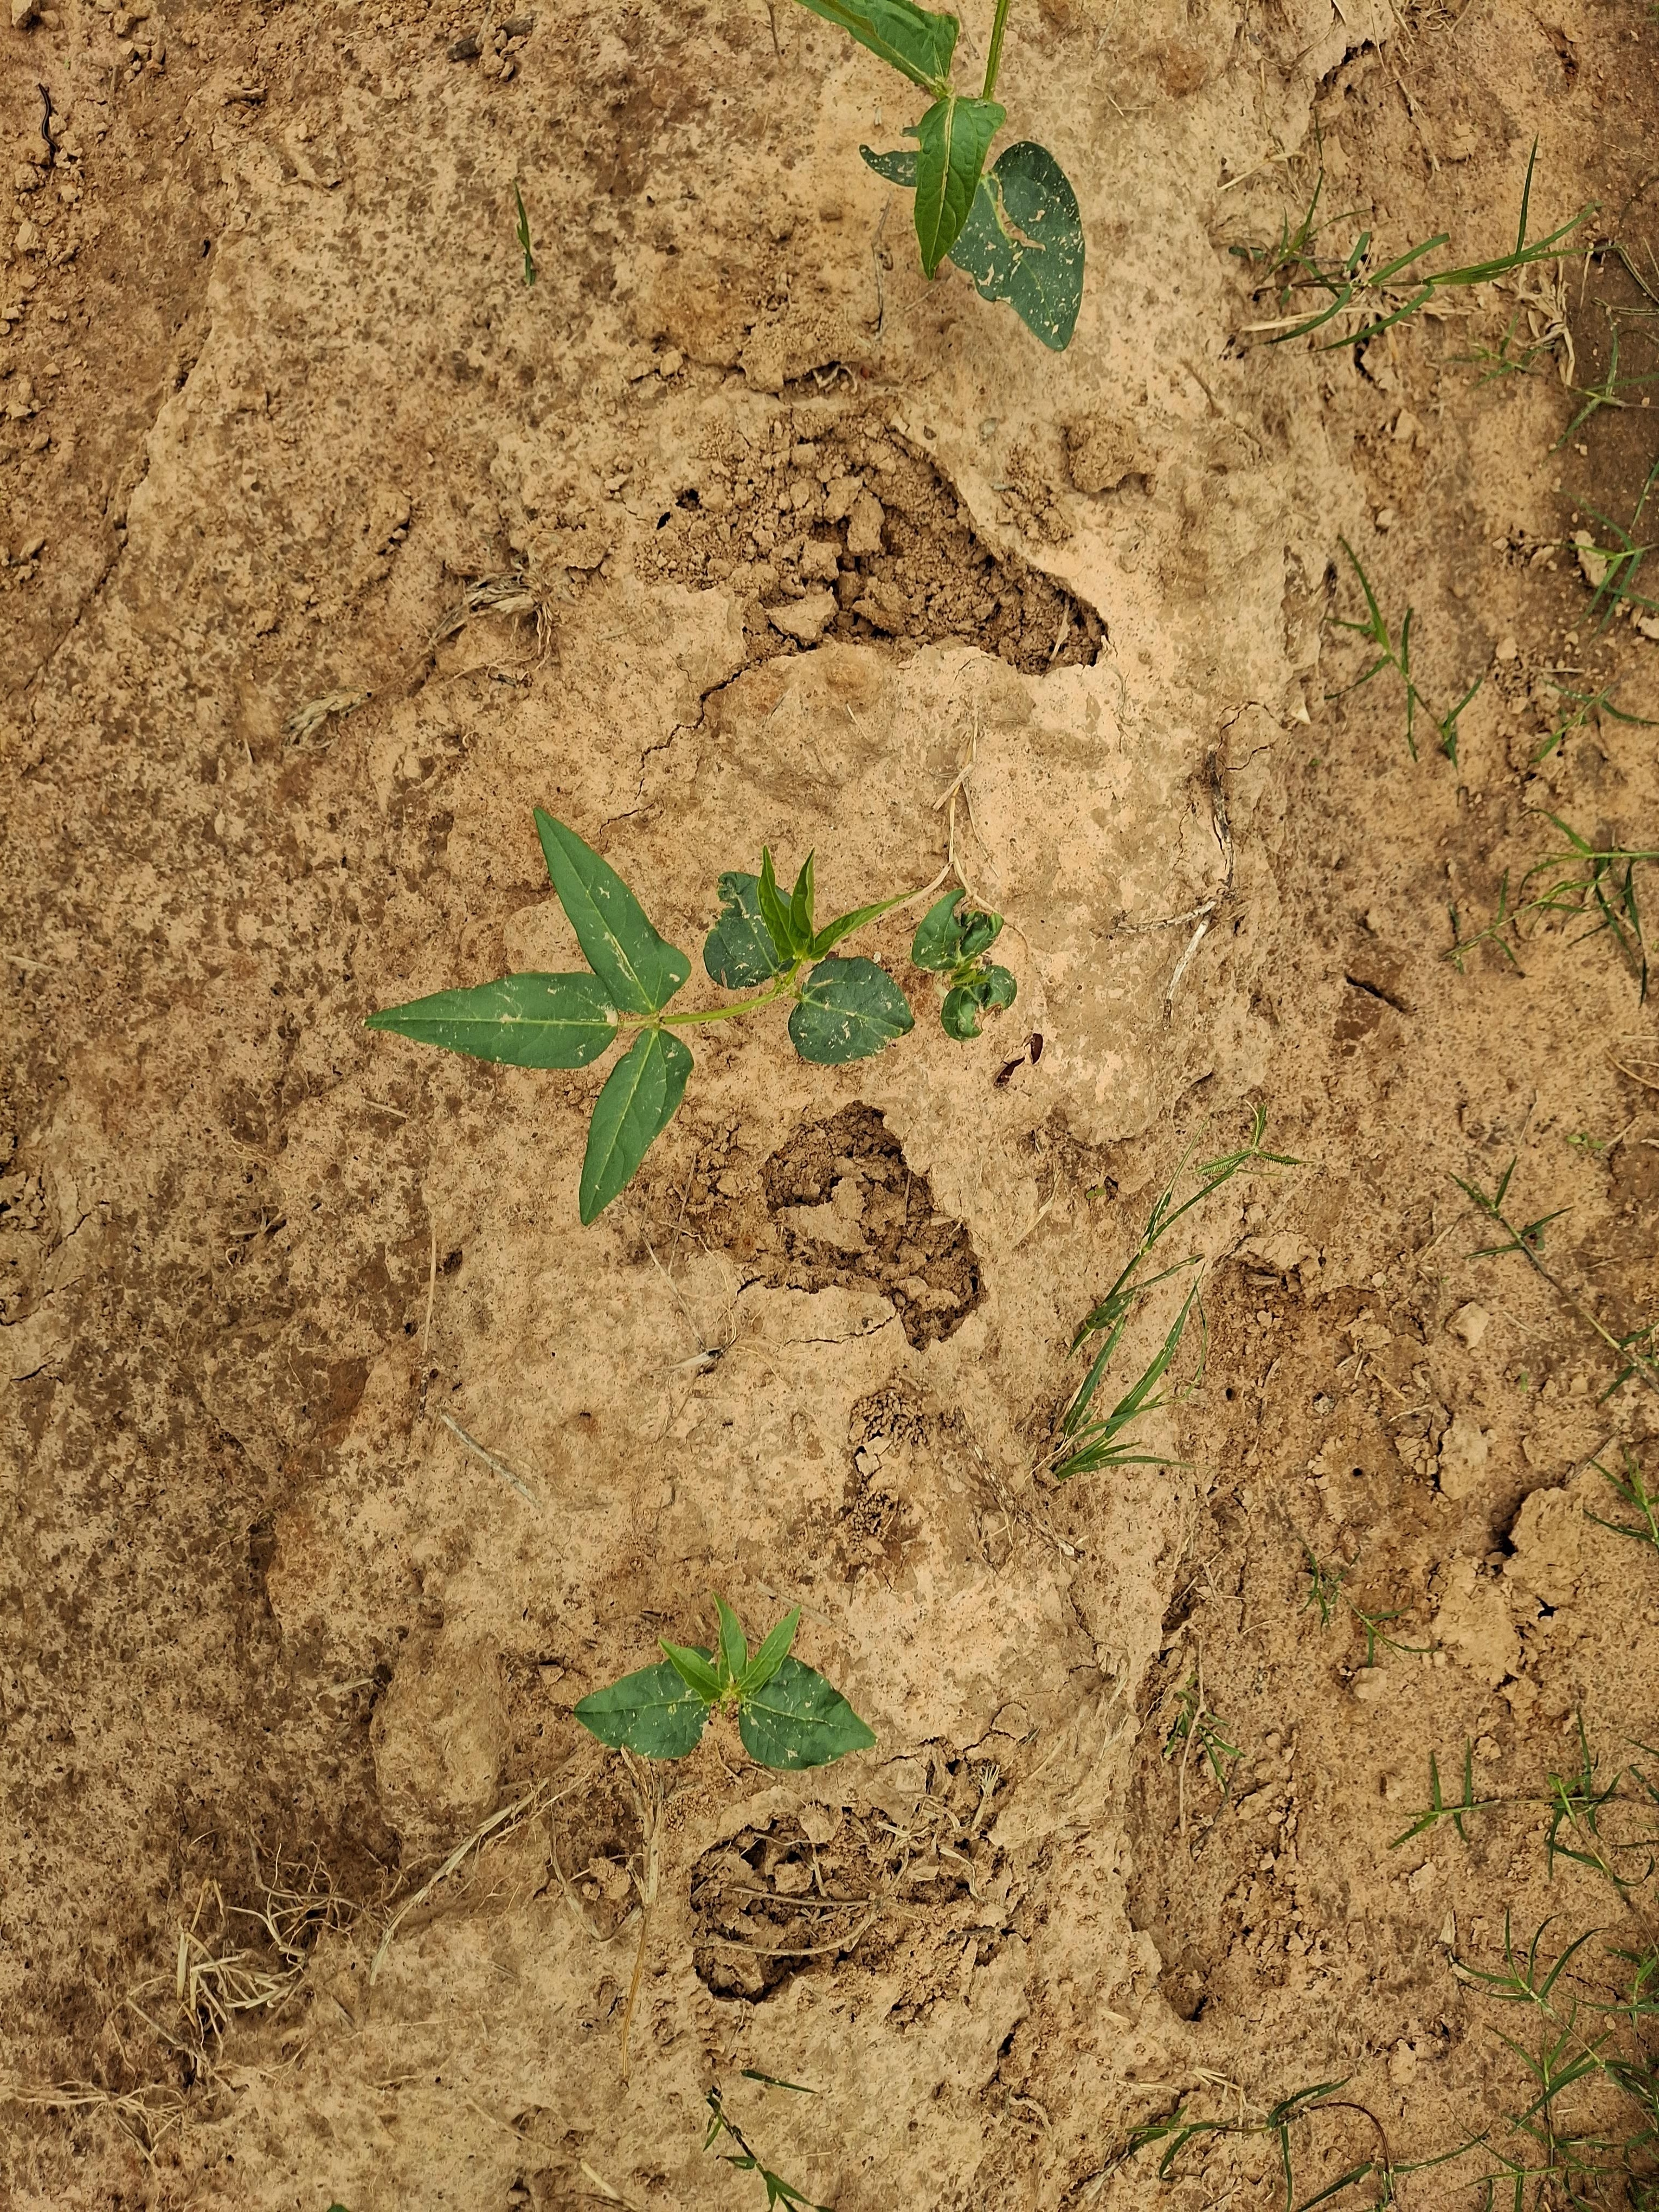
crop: cowpea
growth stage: emergence
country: Nigeria
